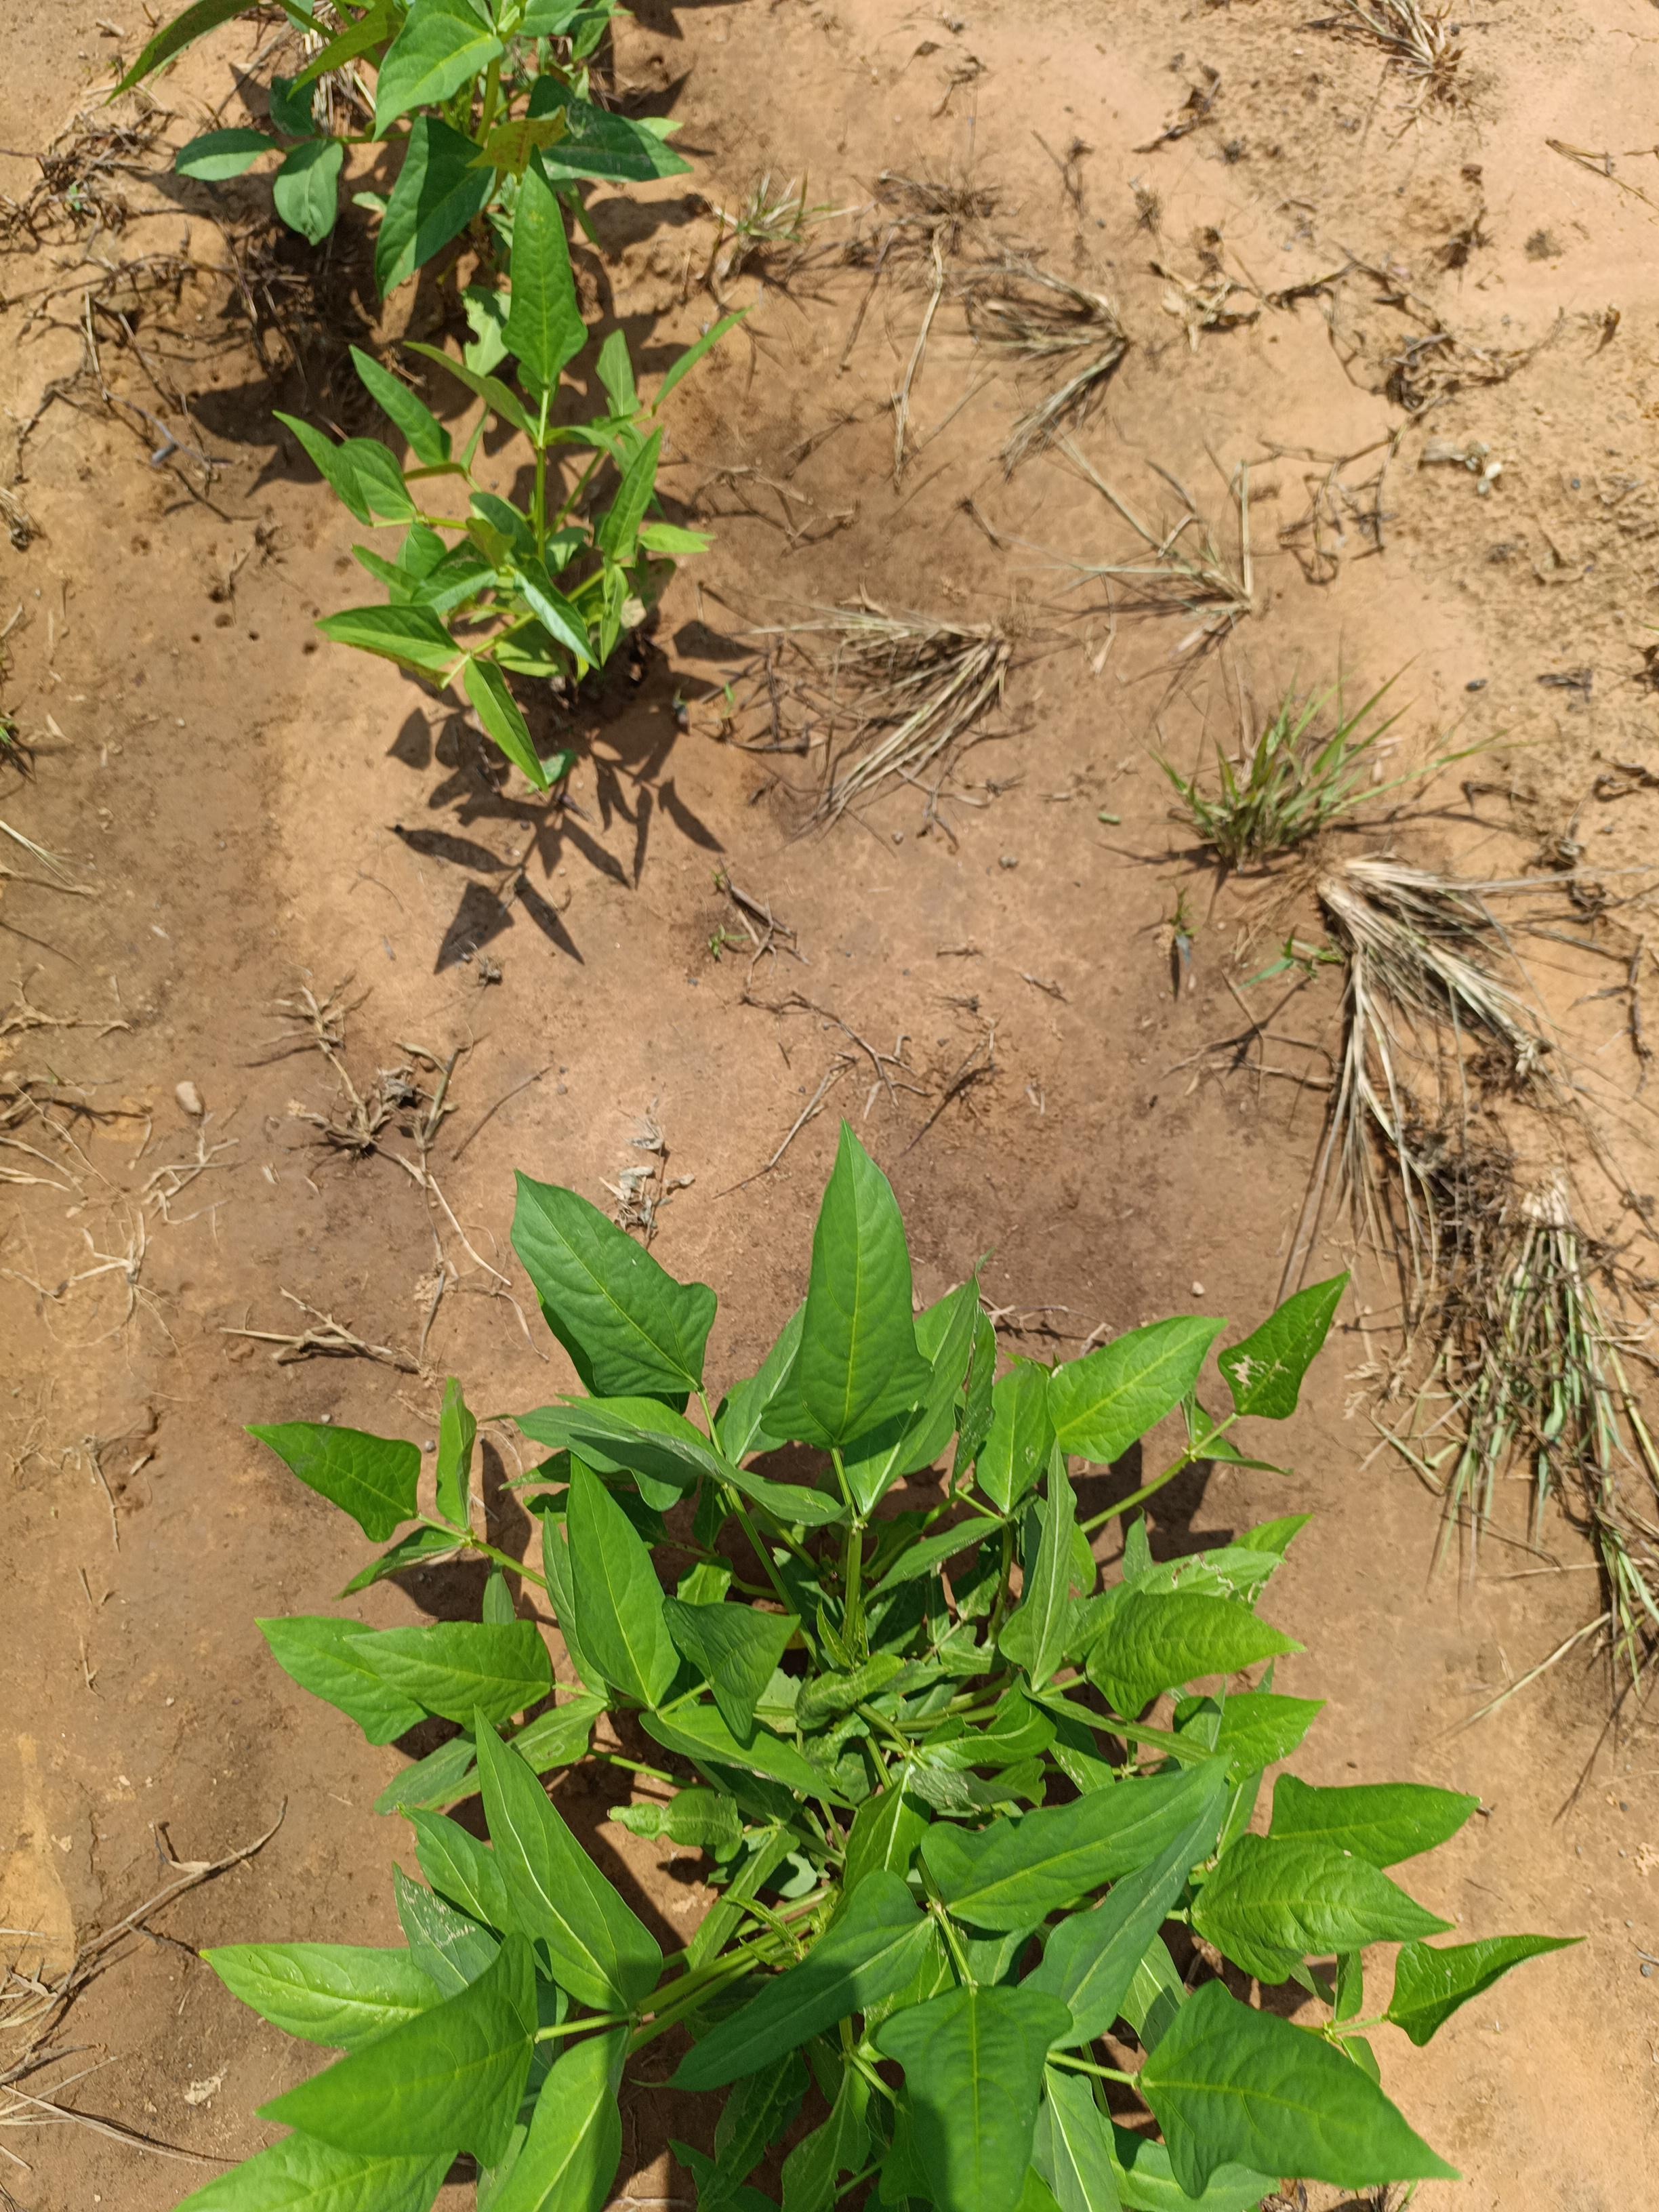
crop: cowpea
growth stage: emergence
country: Nigeria
